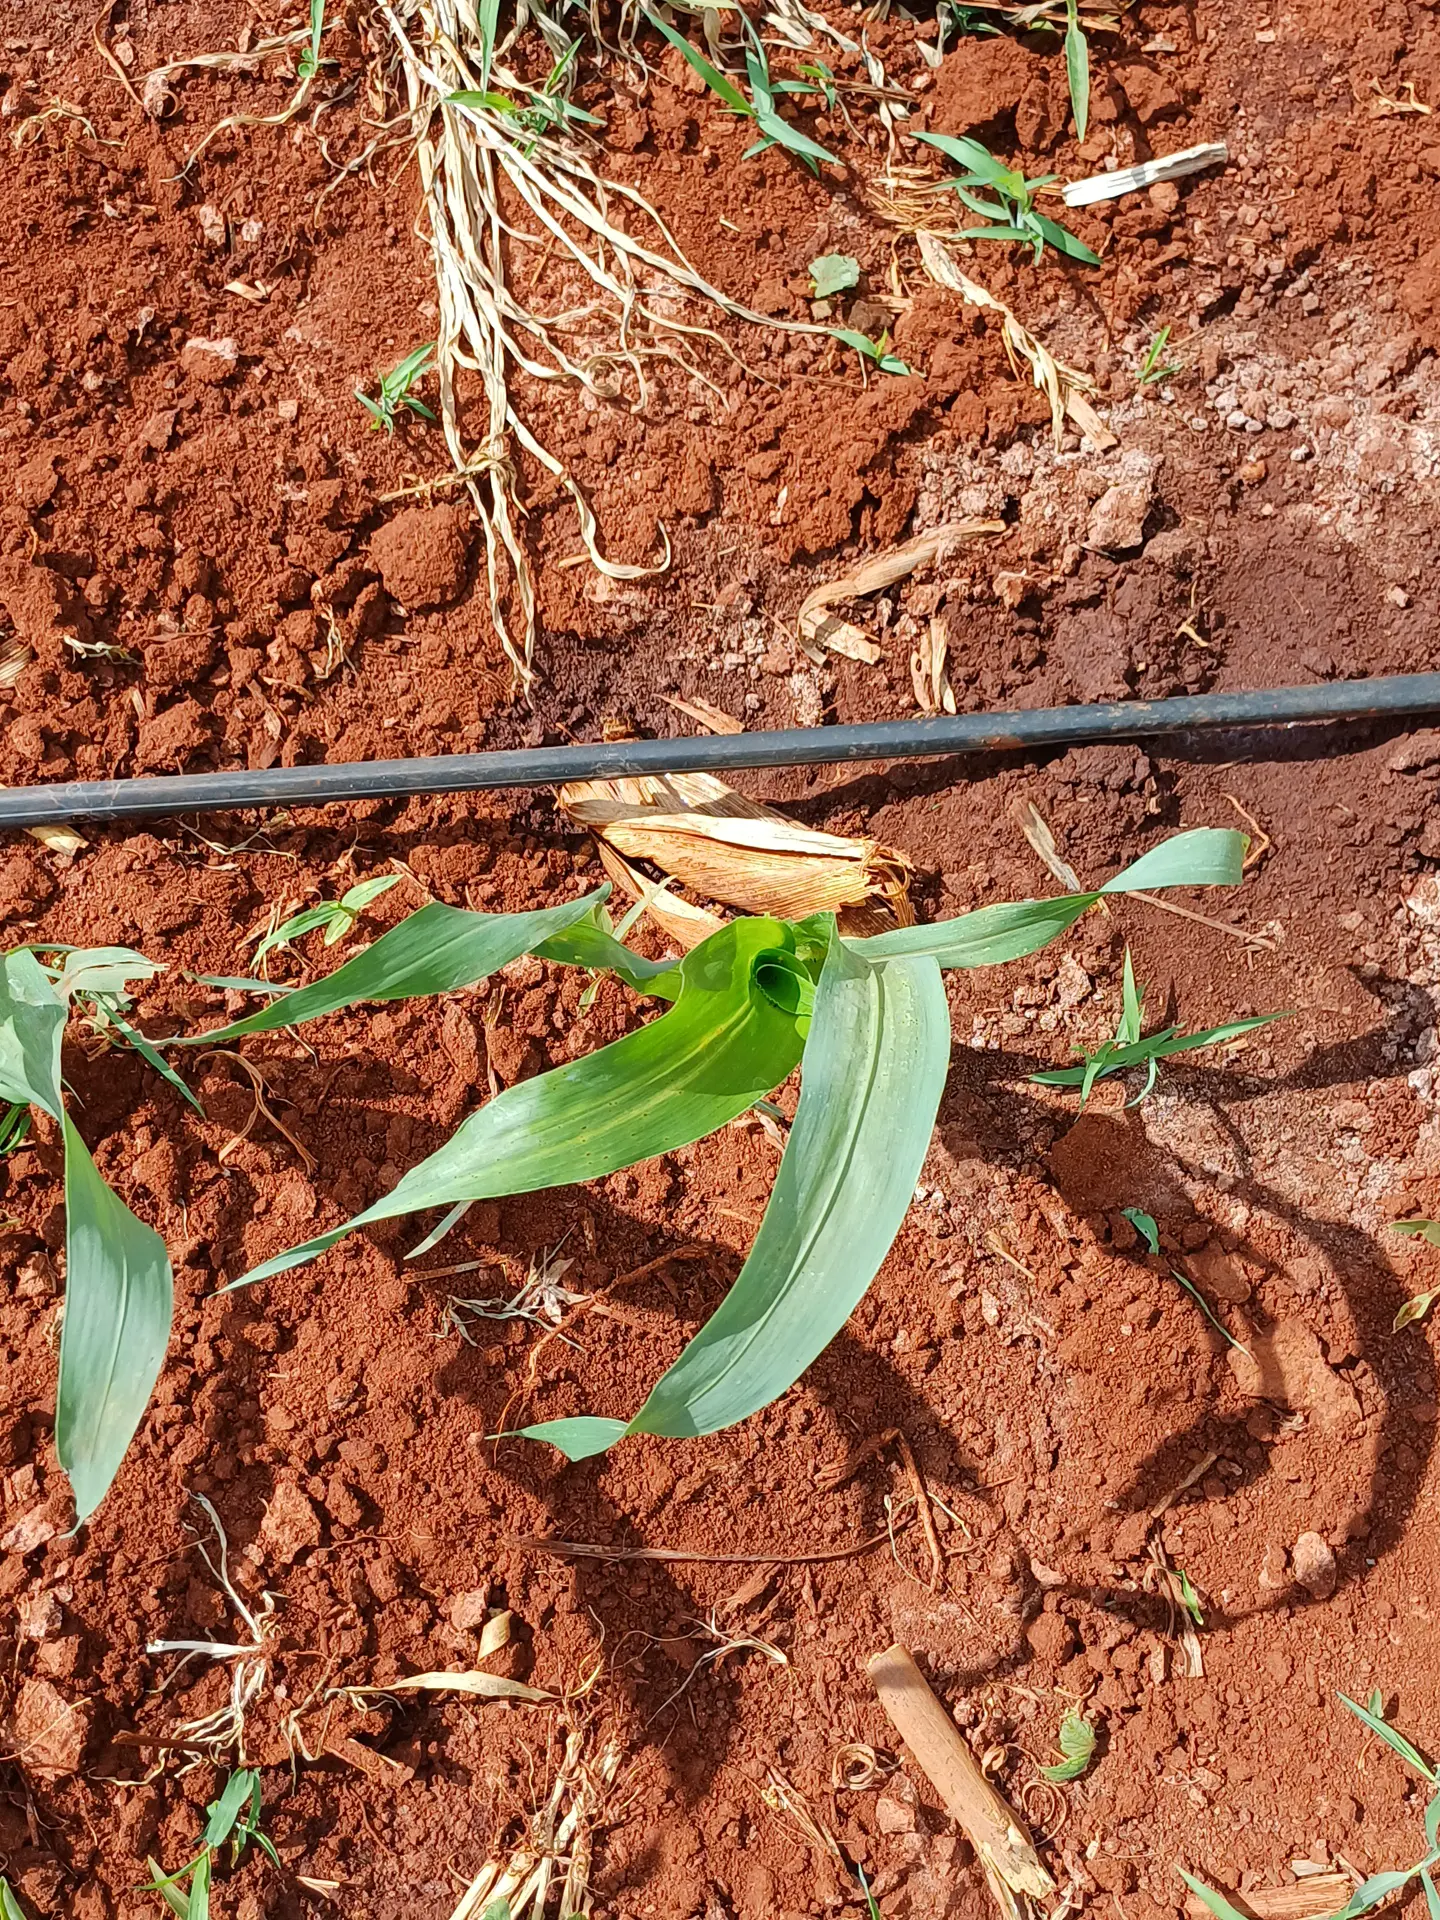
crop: sorghum
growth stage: vegetative
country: Kenya
